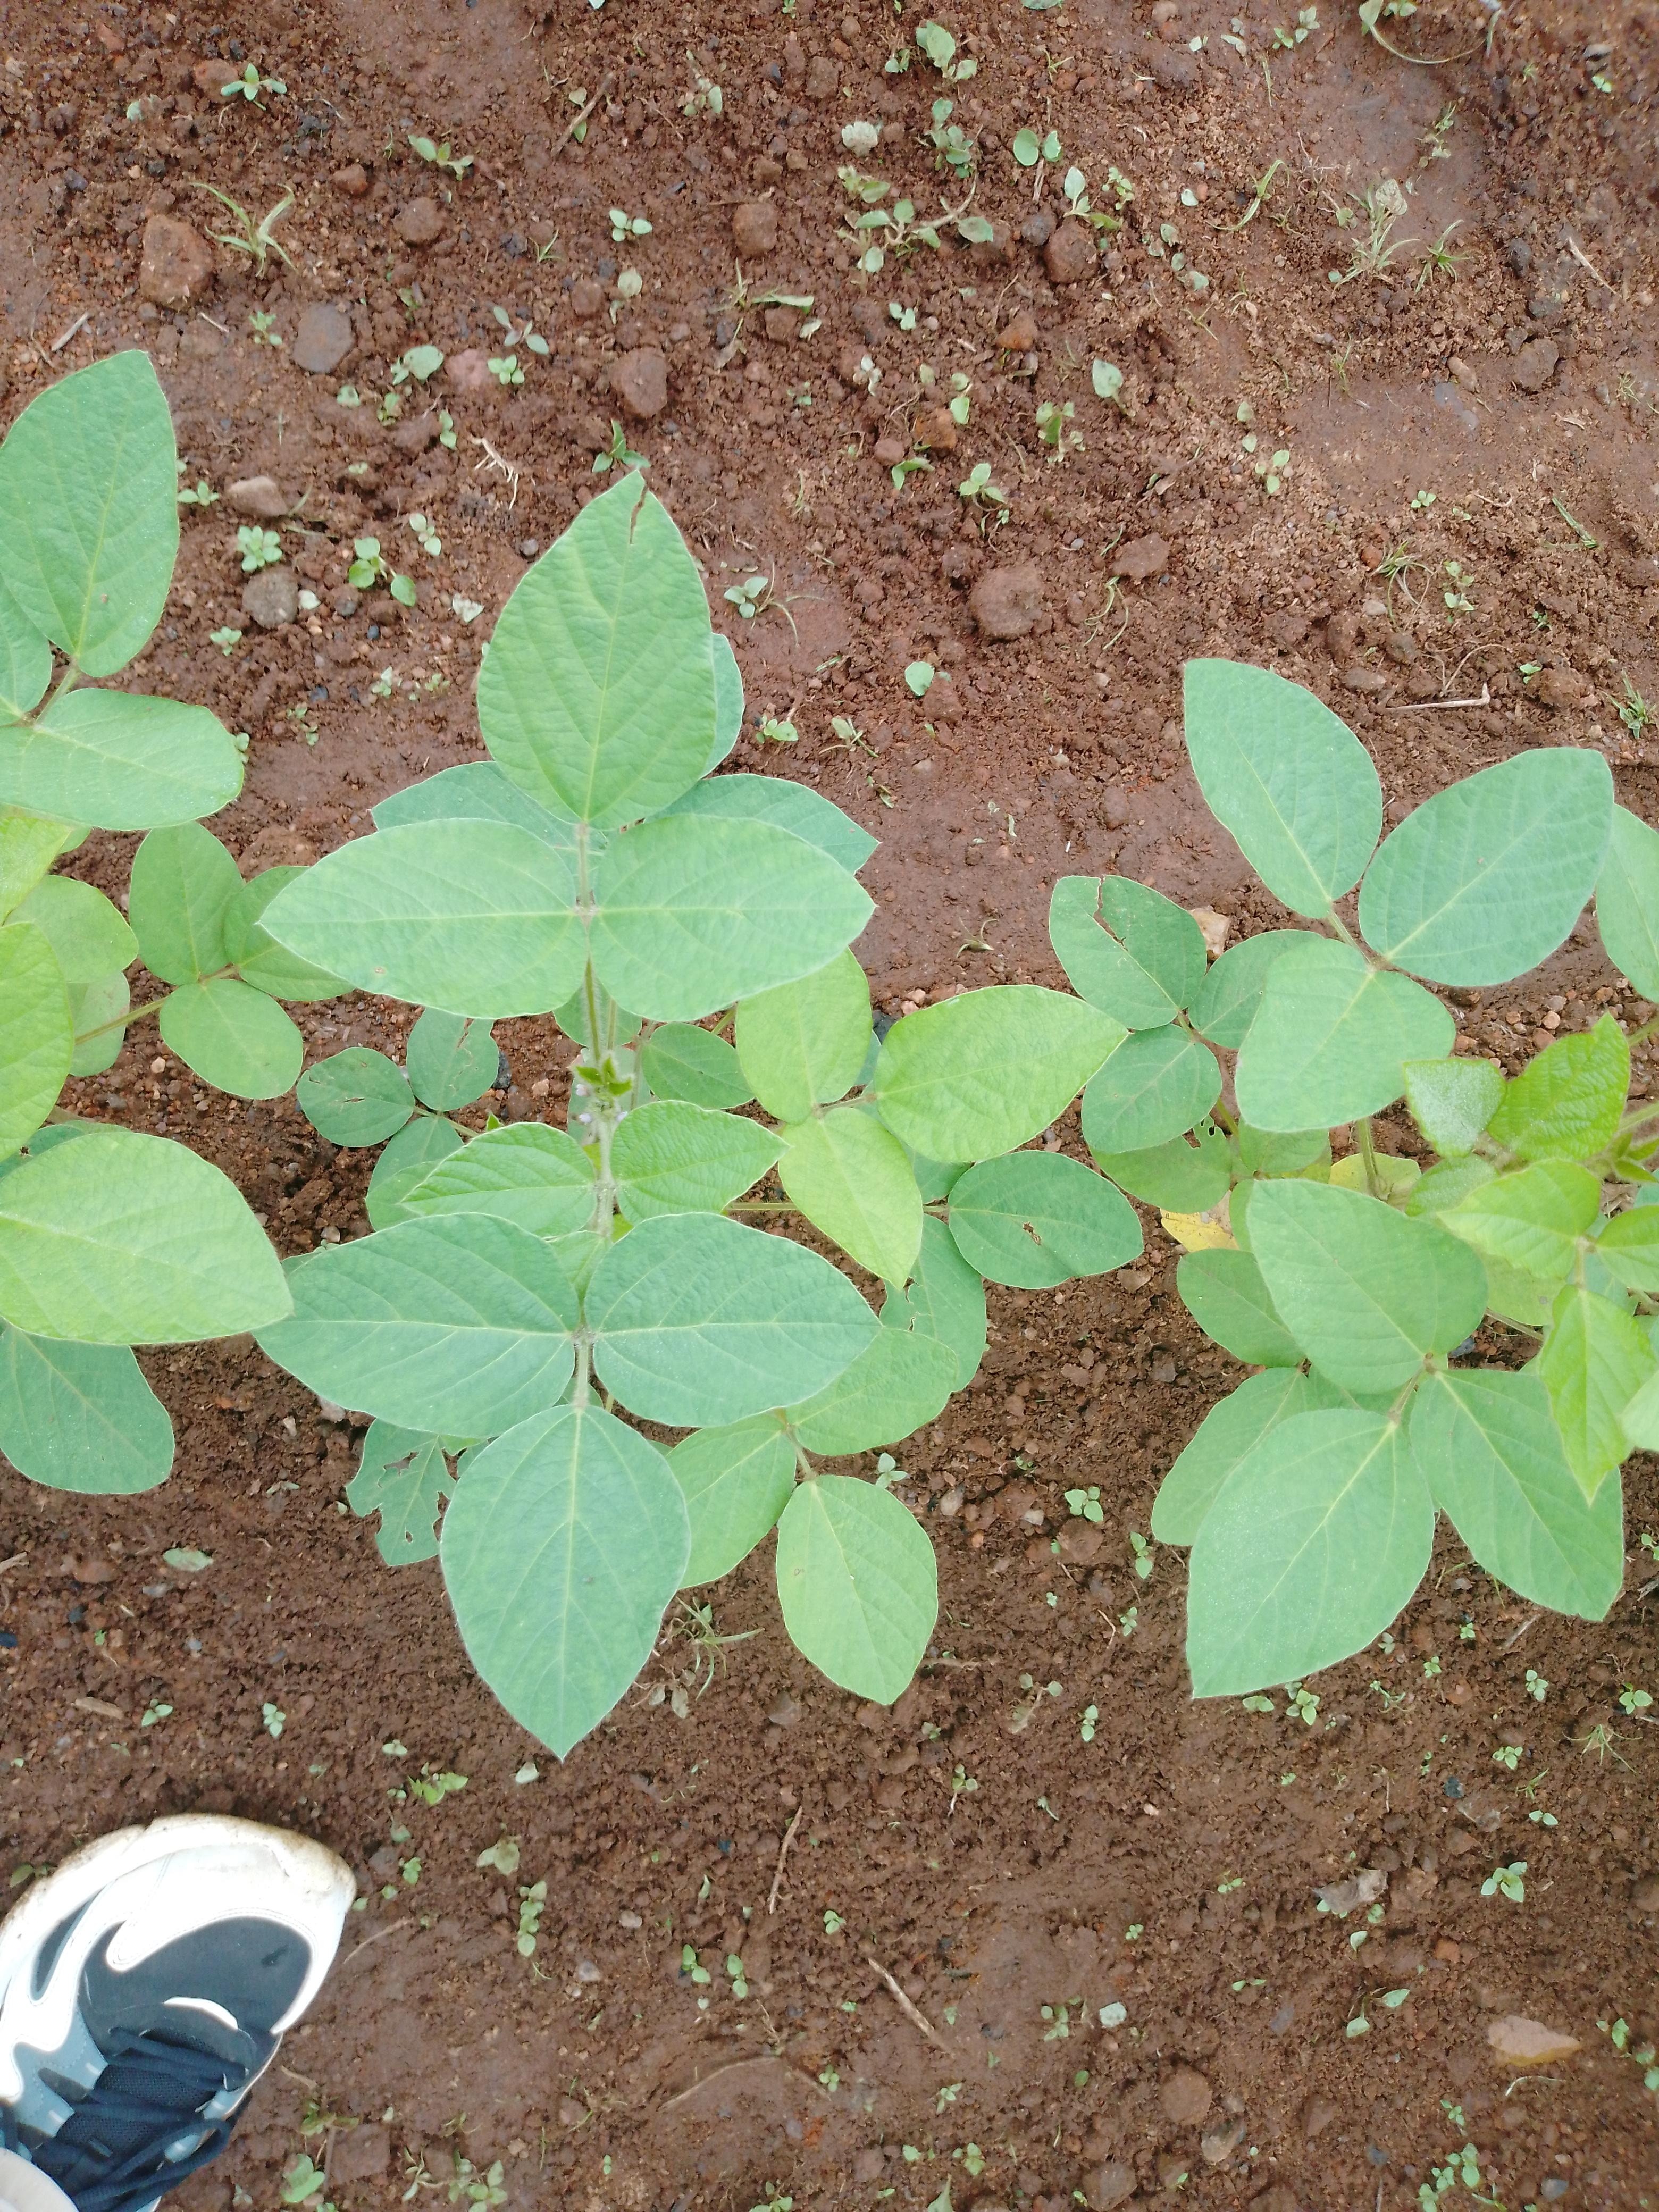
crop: soybean
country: Malawi
